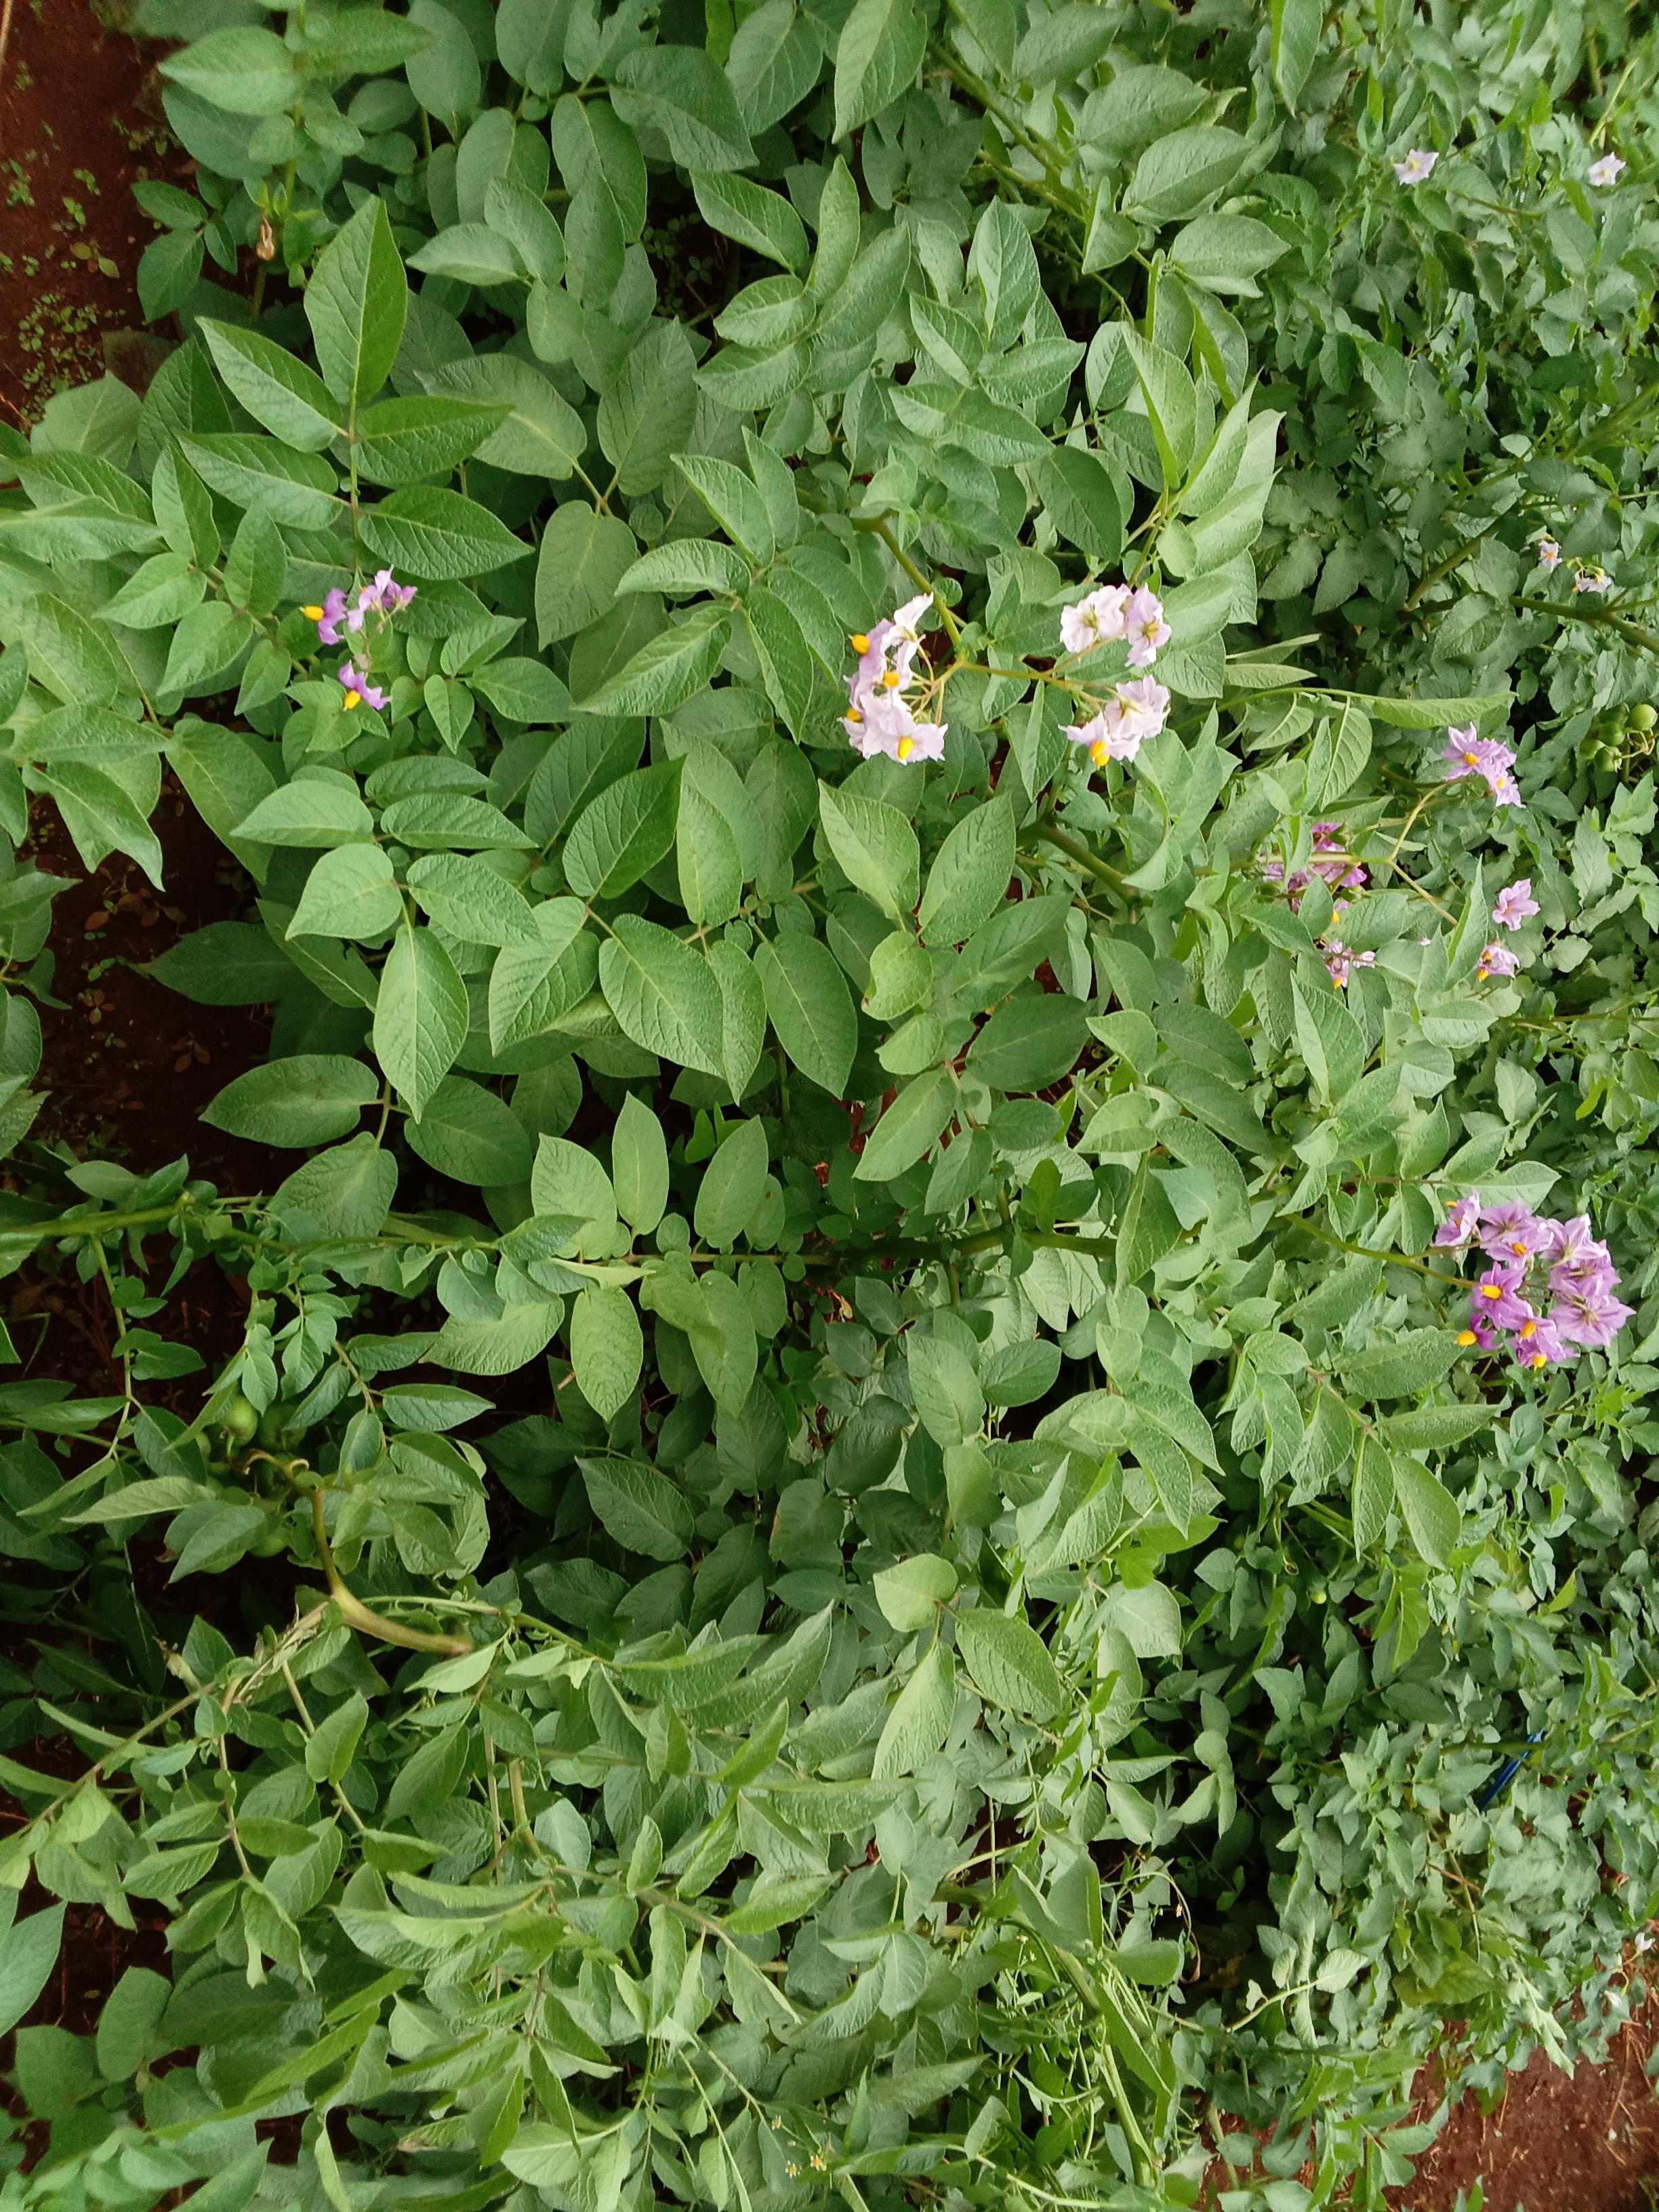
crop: potato
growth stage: flowering
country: Kenya
